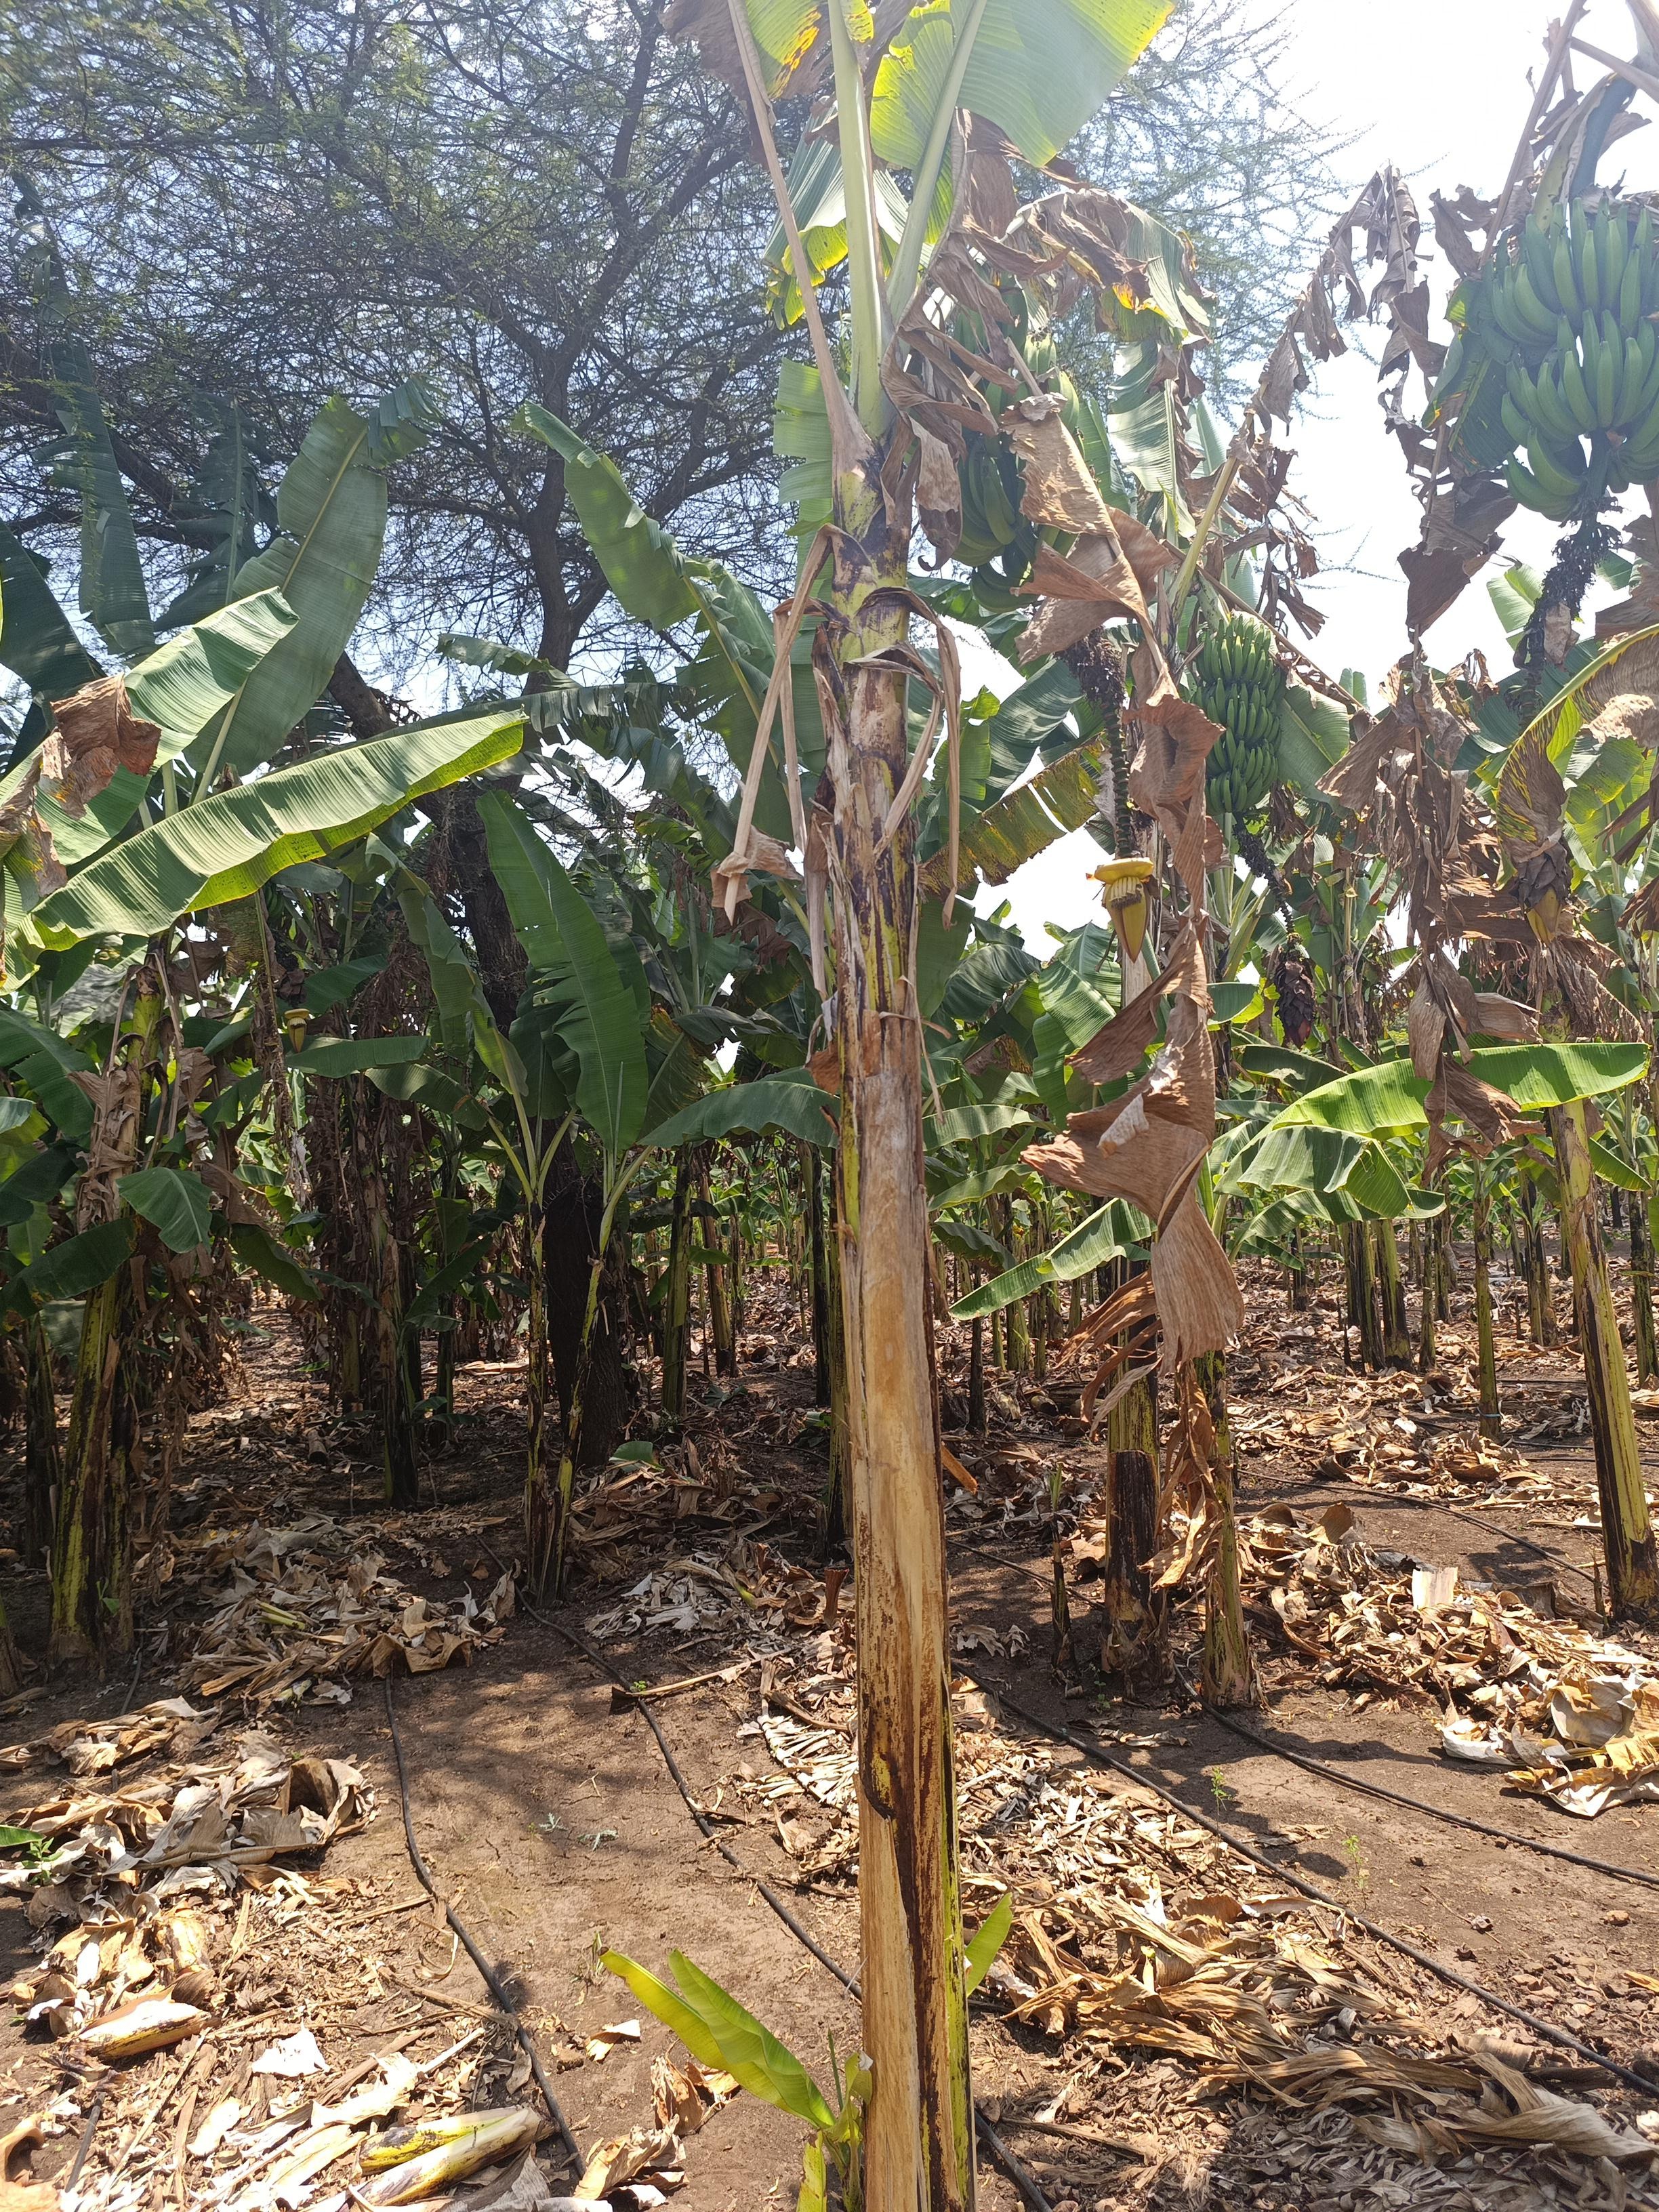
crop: banana
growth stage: development fruit
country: Tanzania
